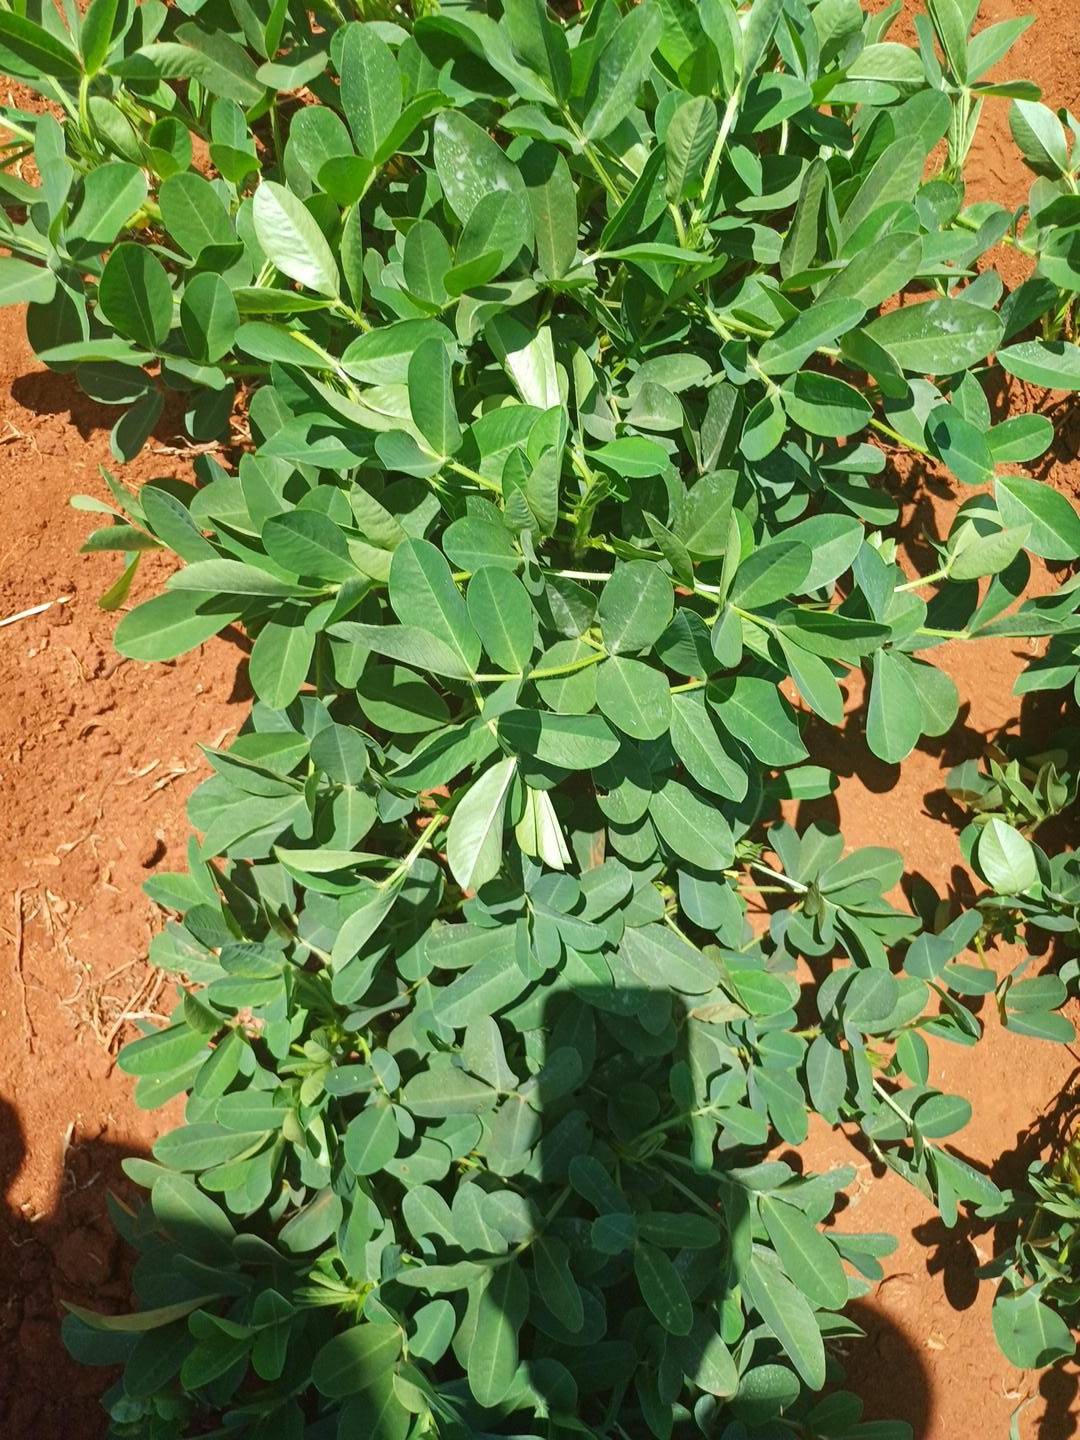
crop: groundnut
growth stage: flowering
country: Kenya
